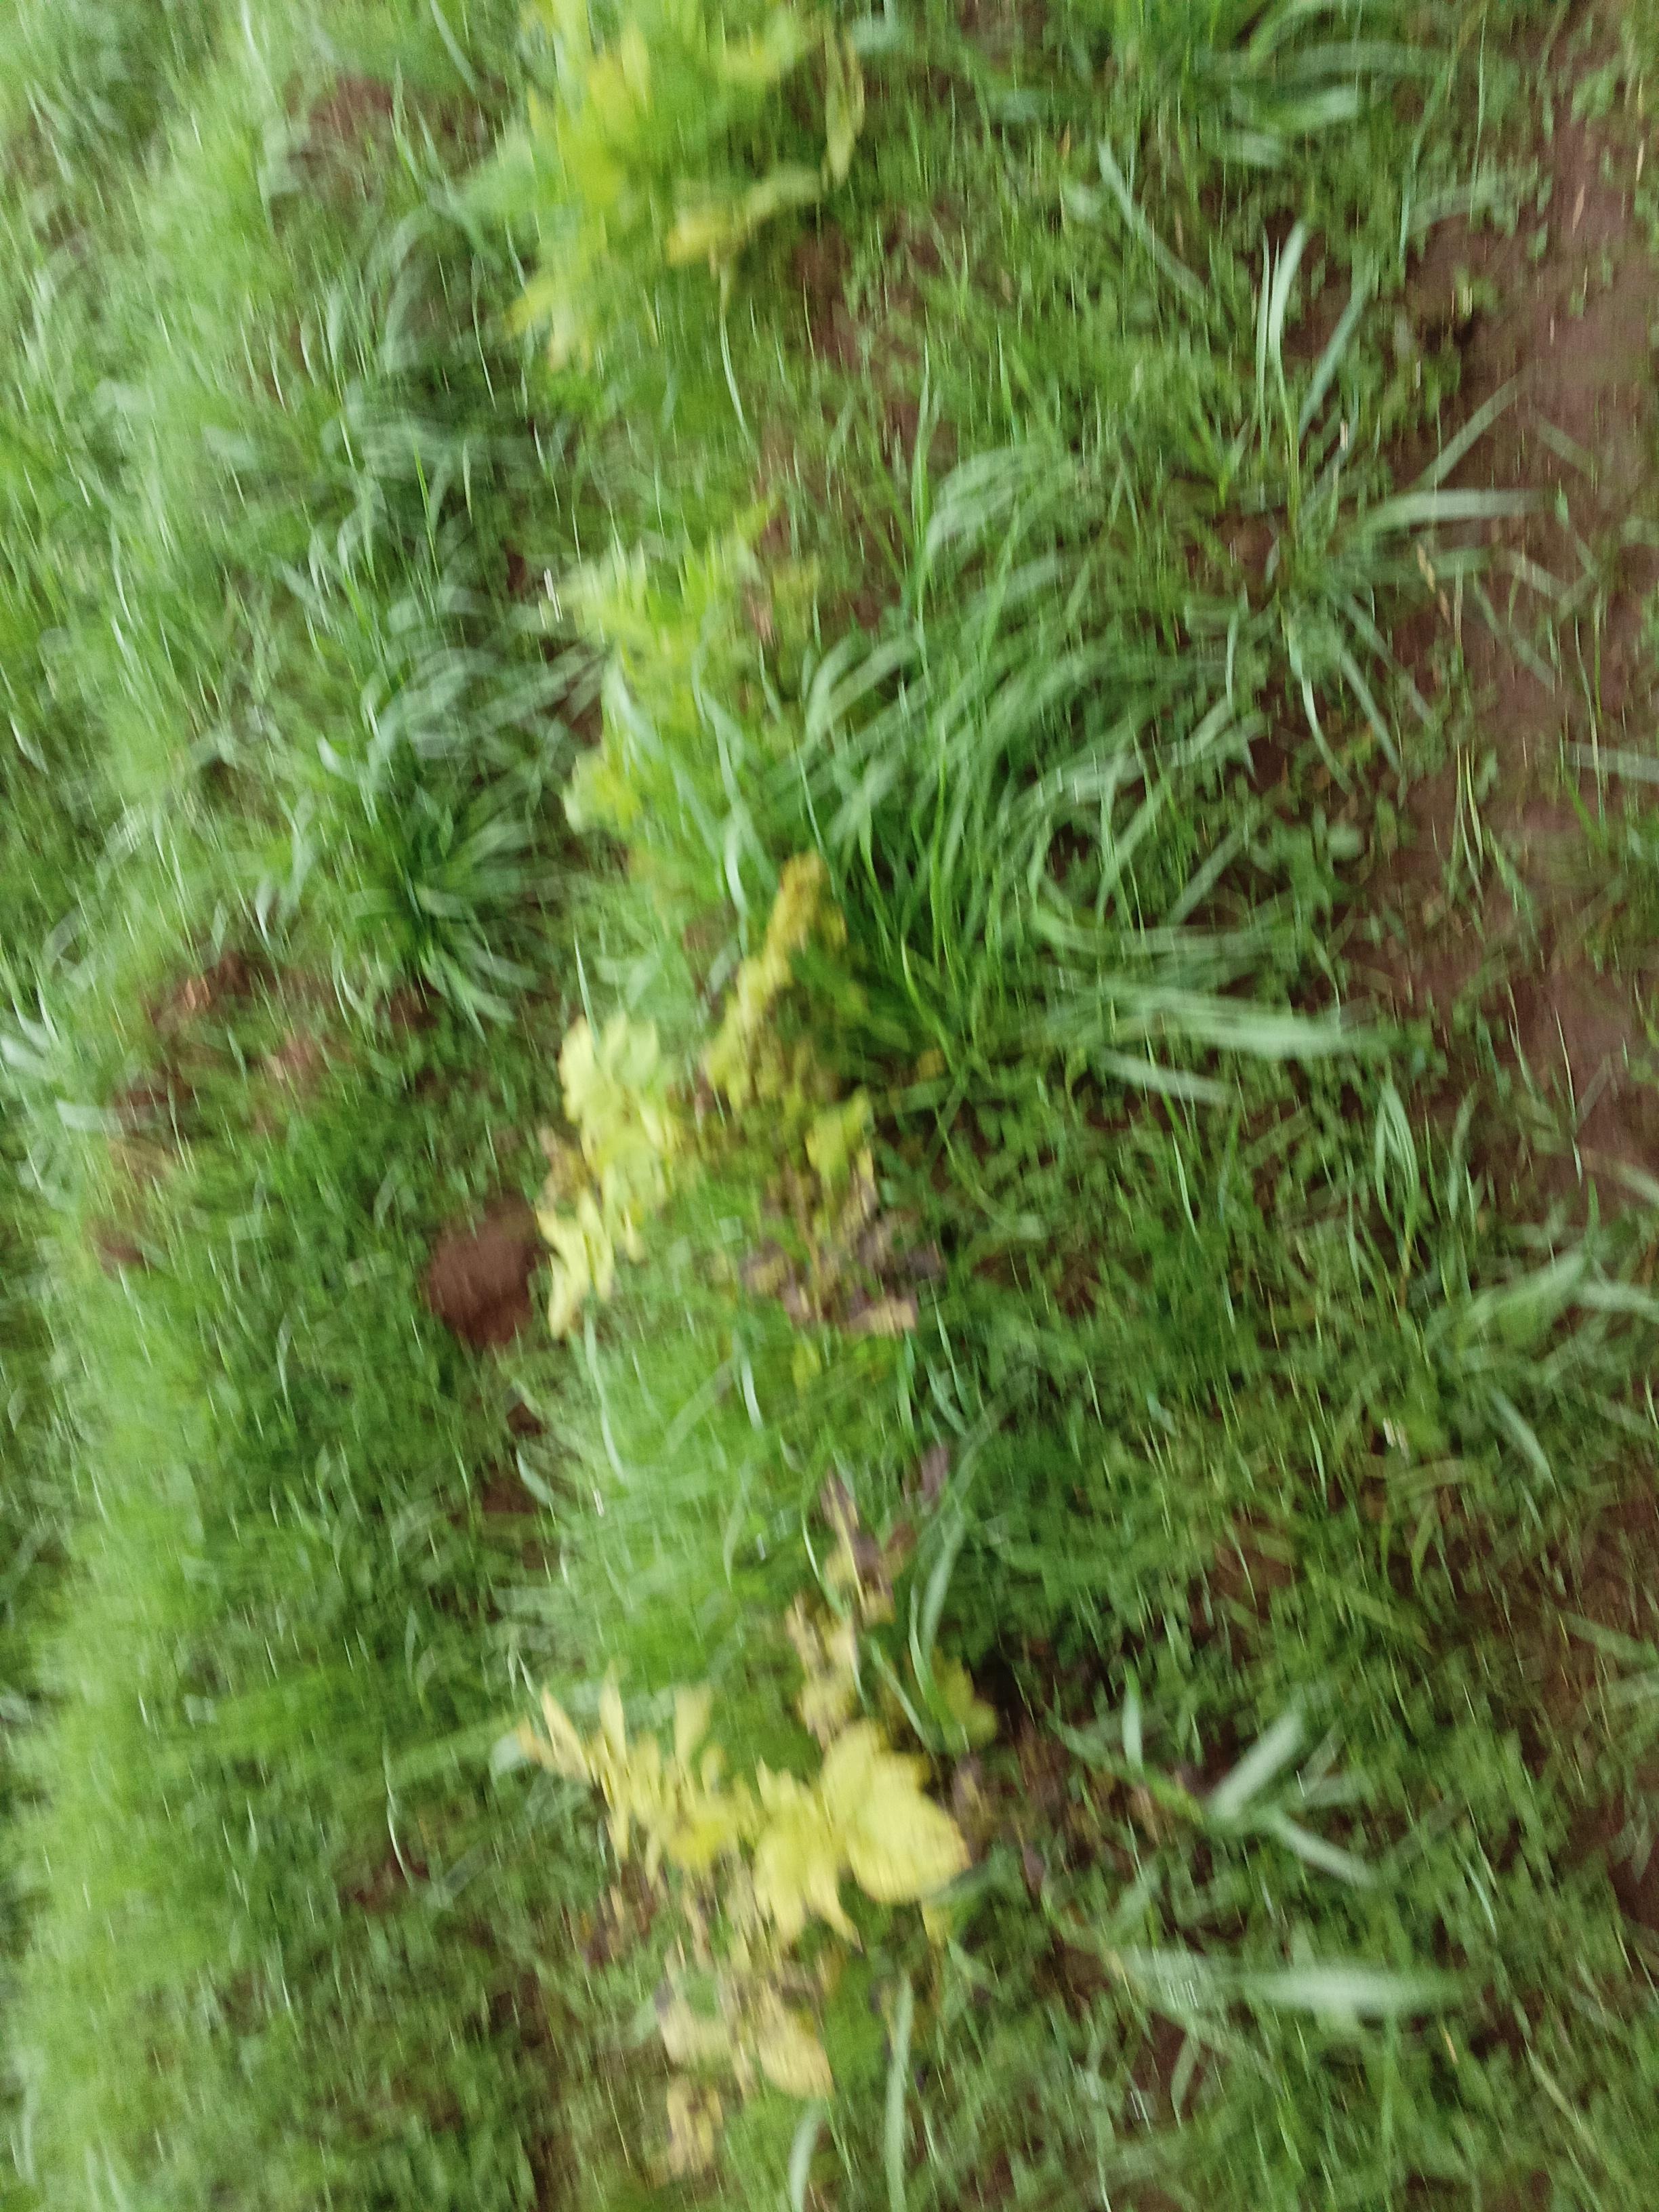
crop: potato
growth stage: maturity
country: Kenya
